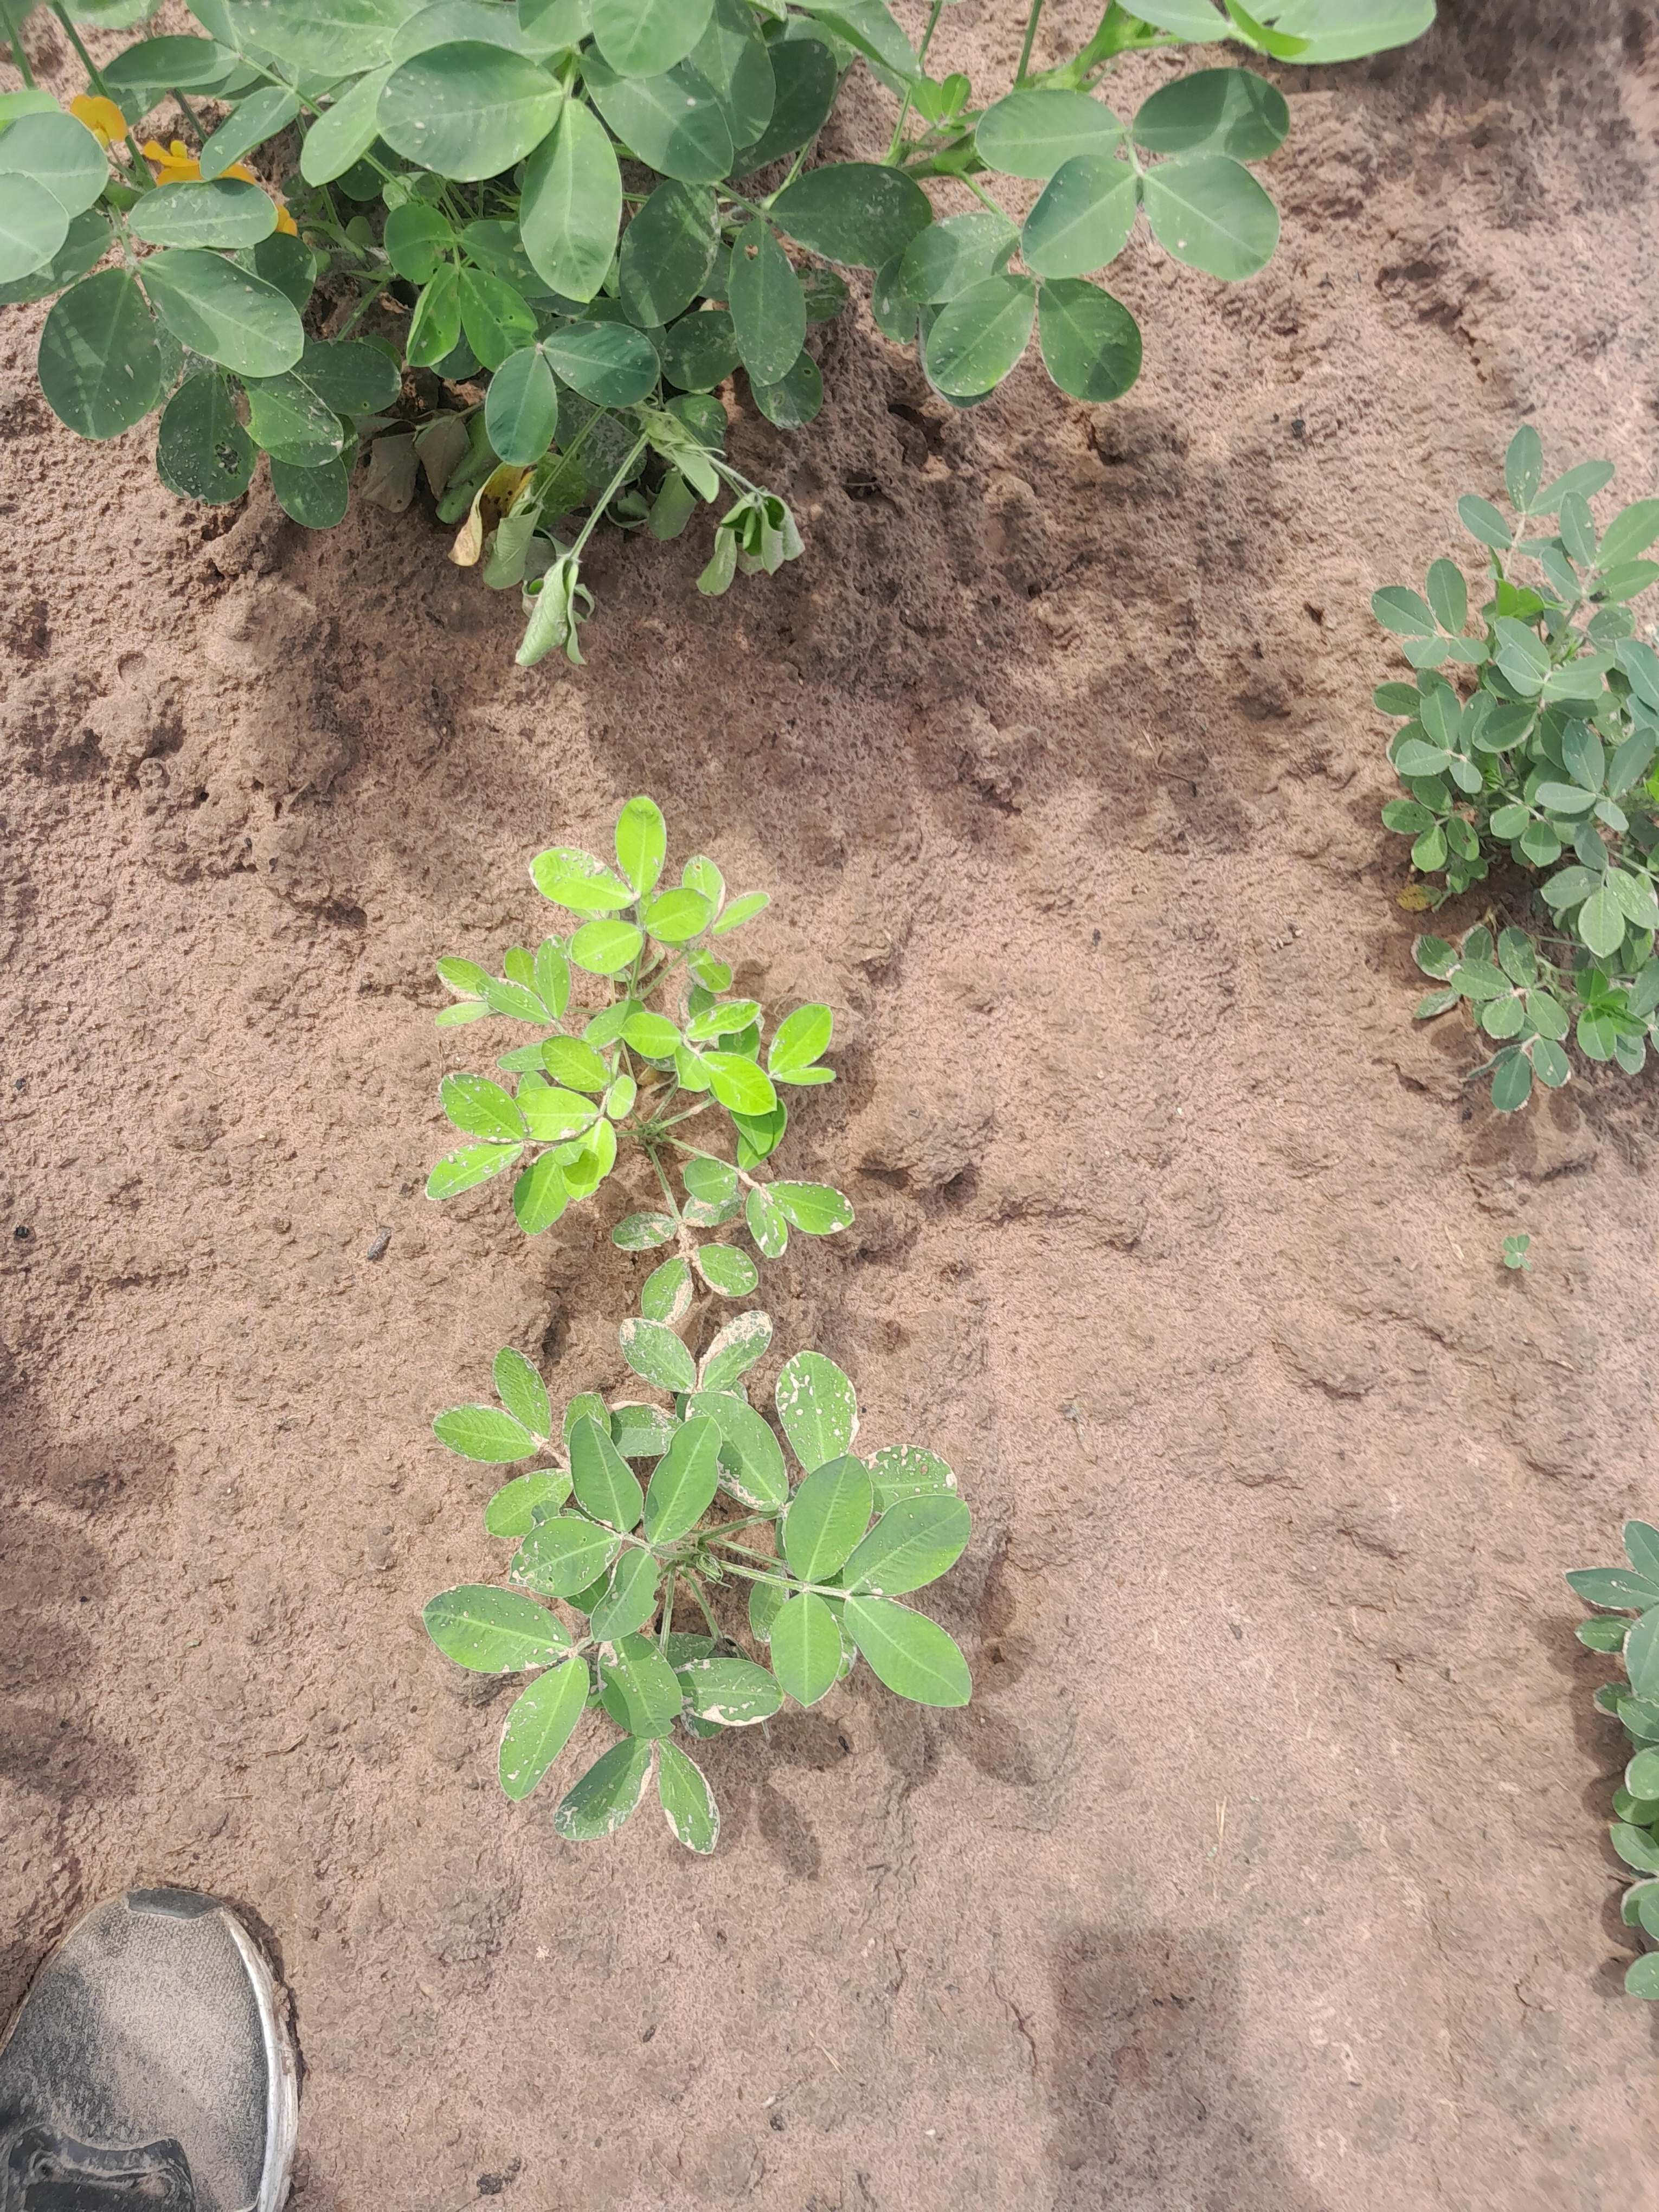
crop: groundnut
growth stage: flowering
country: Senegal
